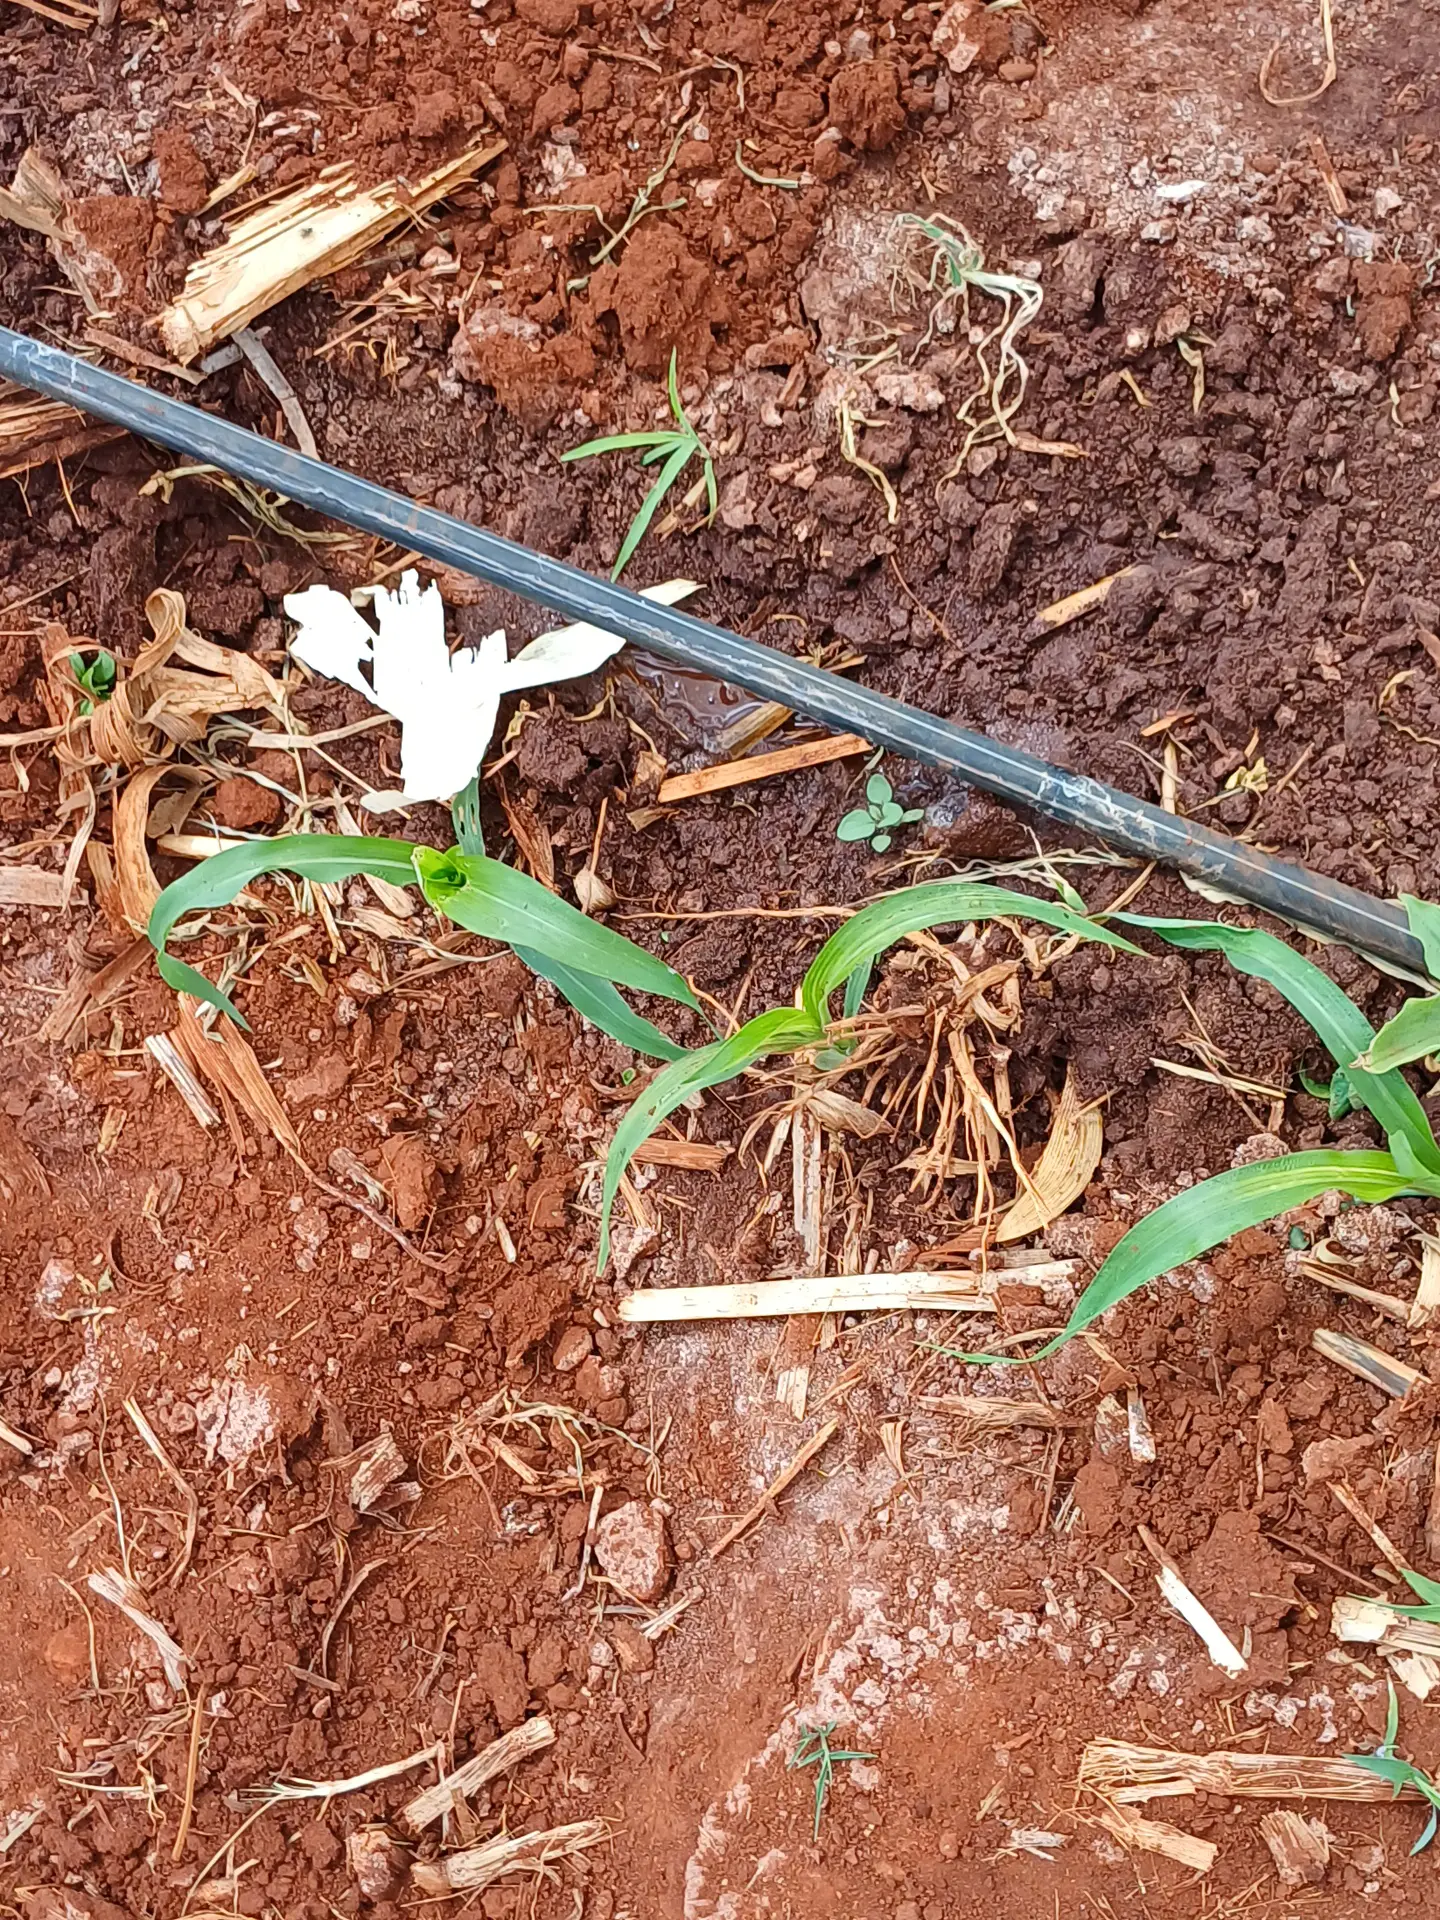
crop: sorghum
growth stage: vegetative
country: Kenya
